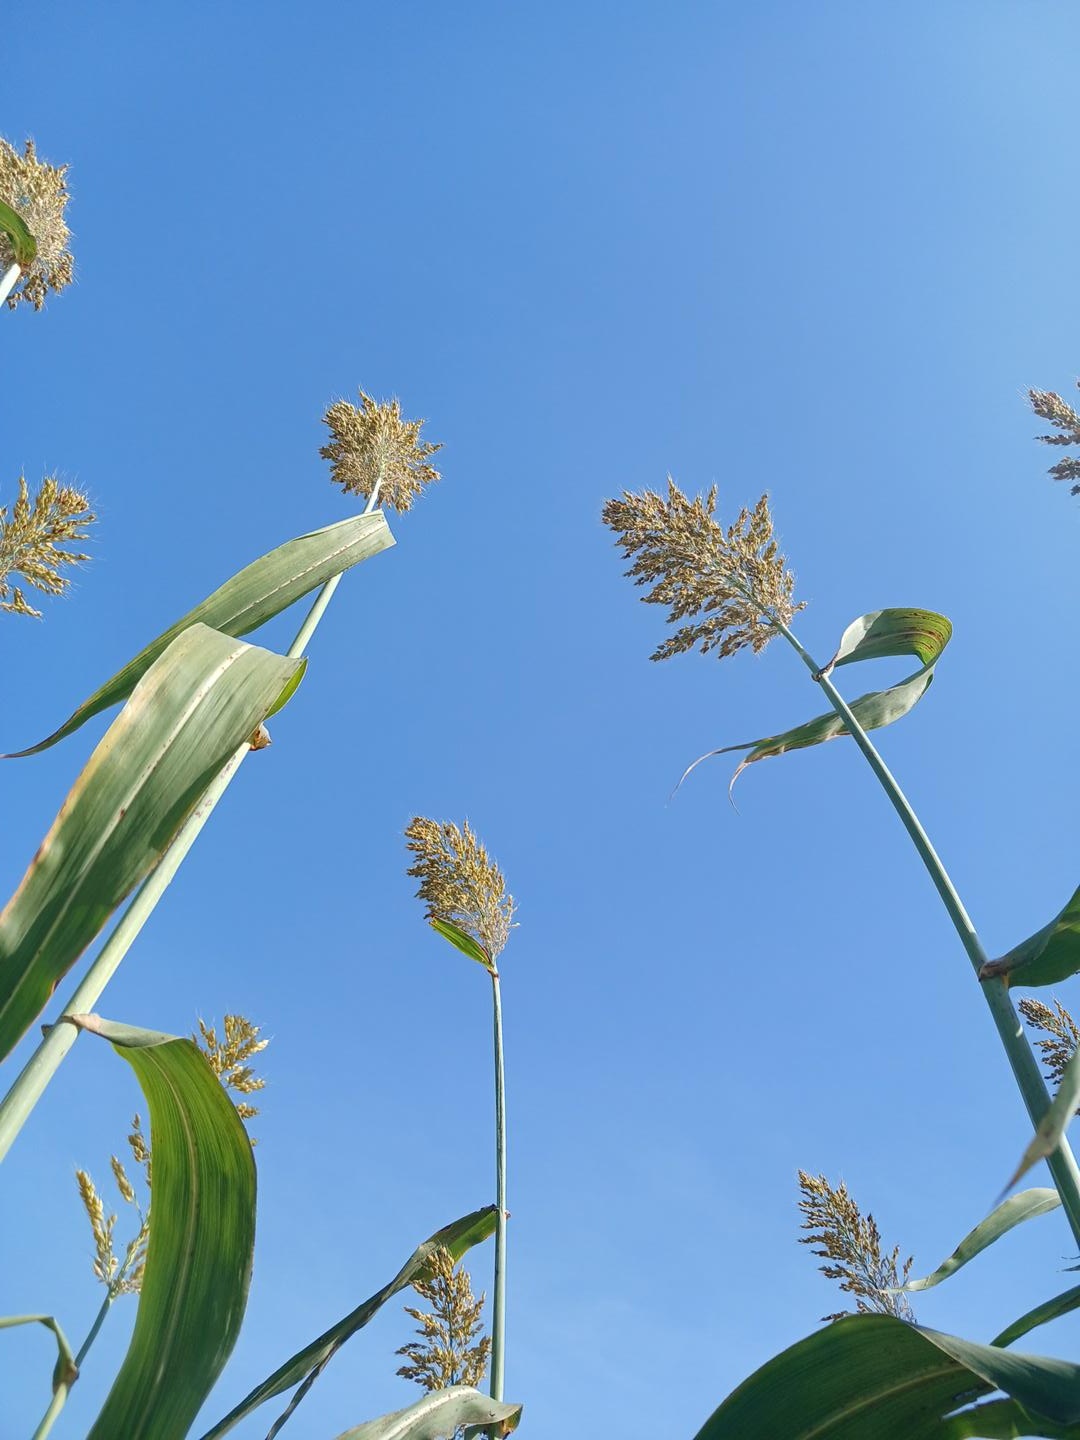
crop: sorghum
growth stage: filling grain
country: Senegal
